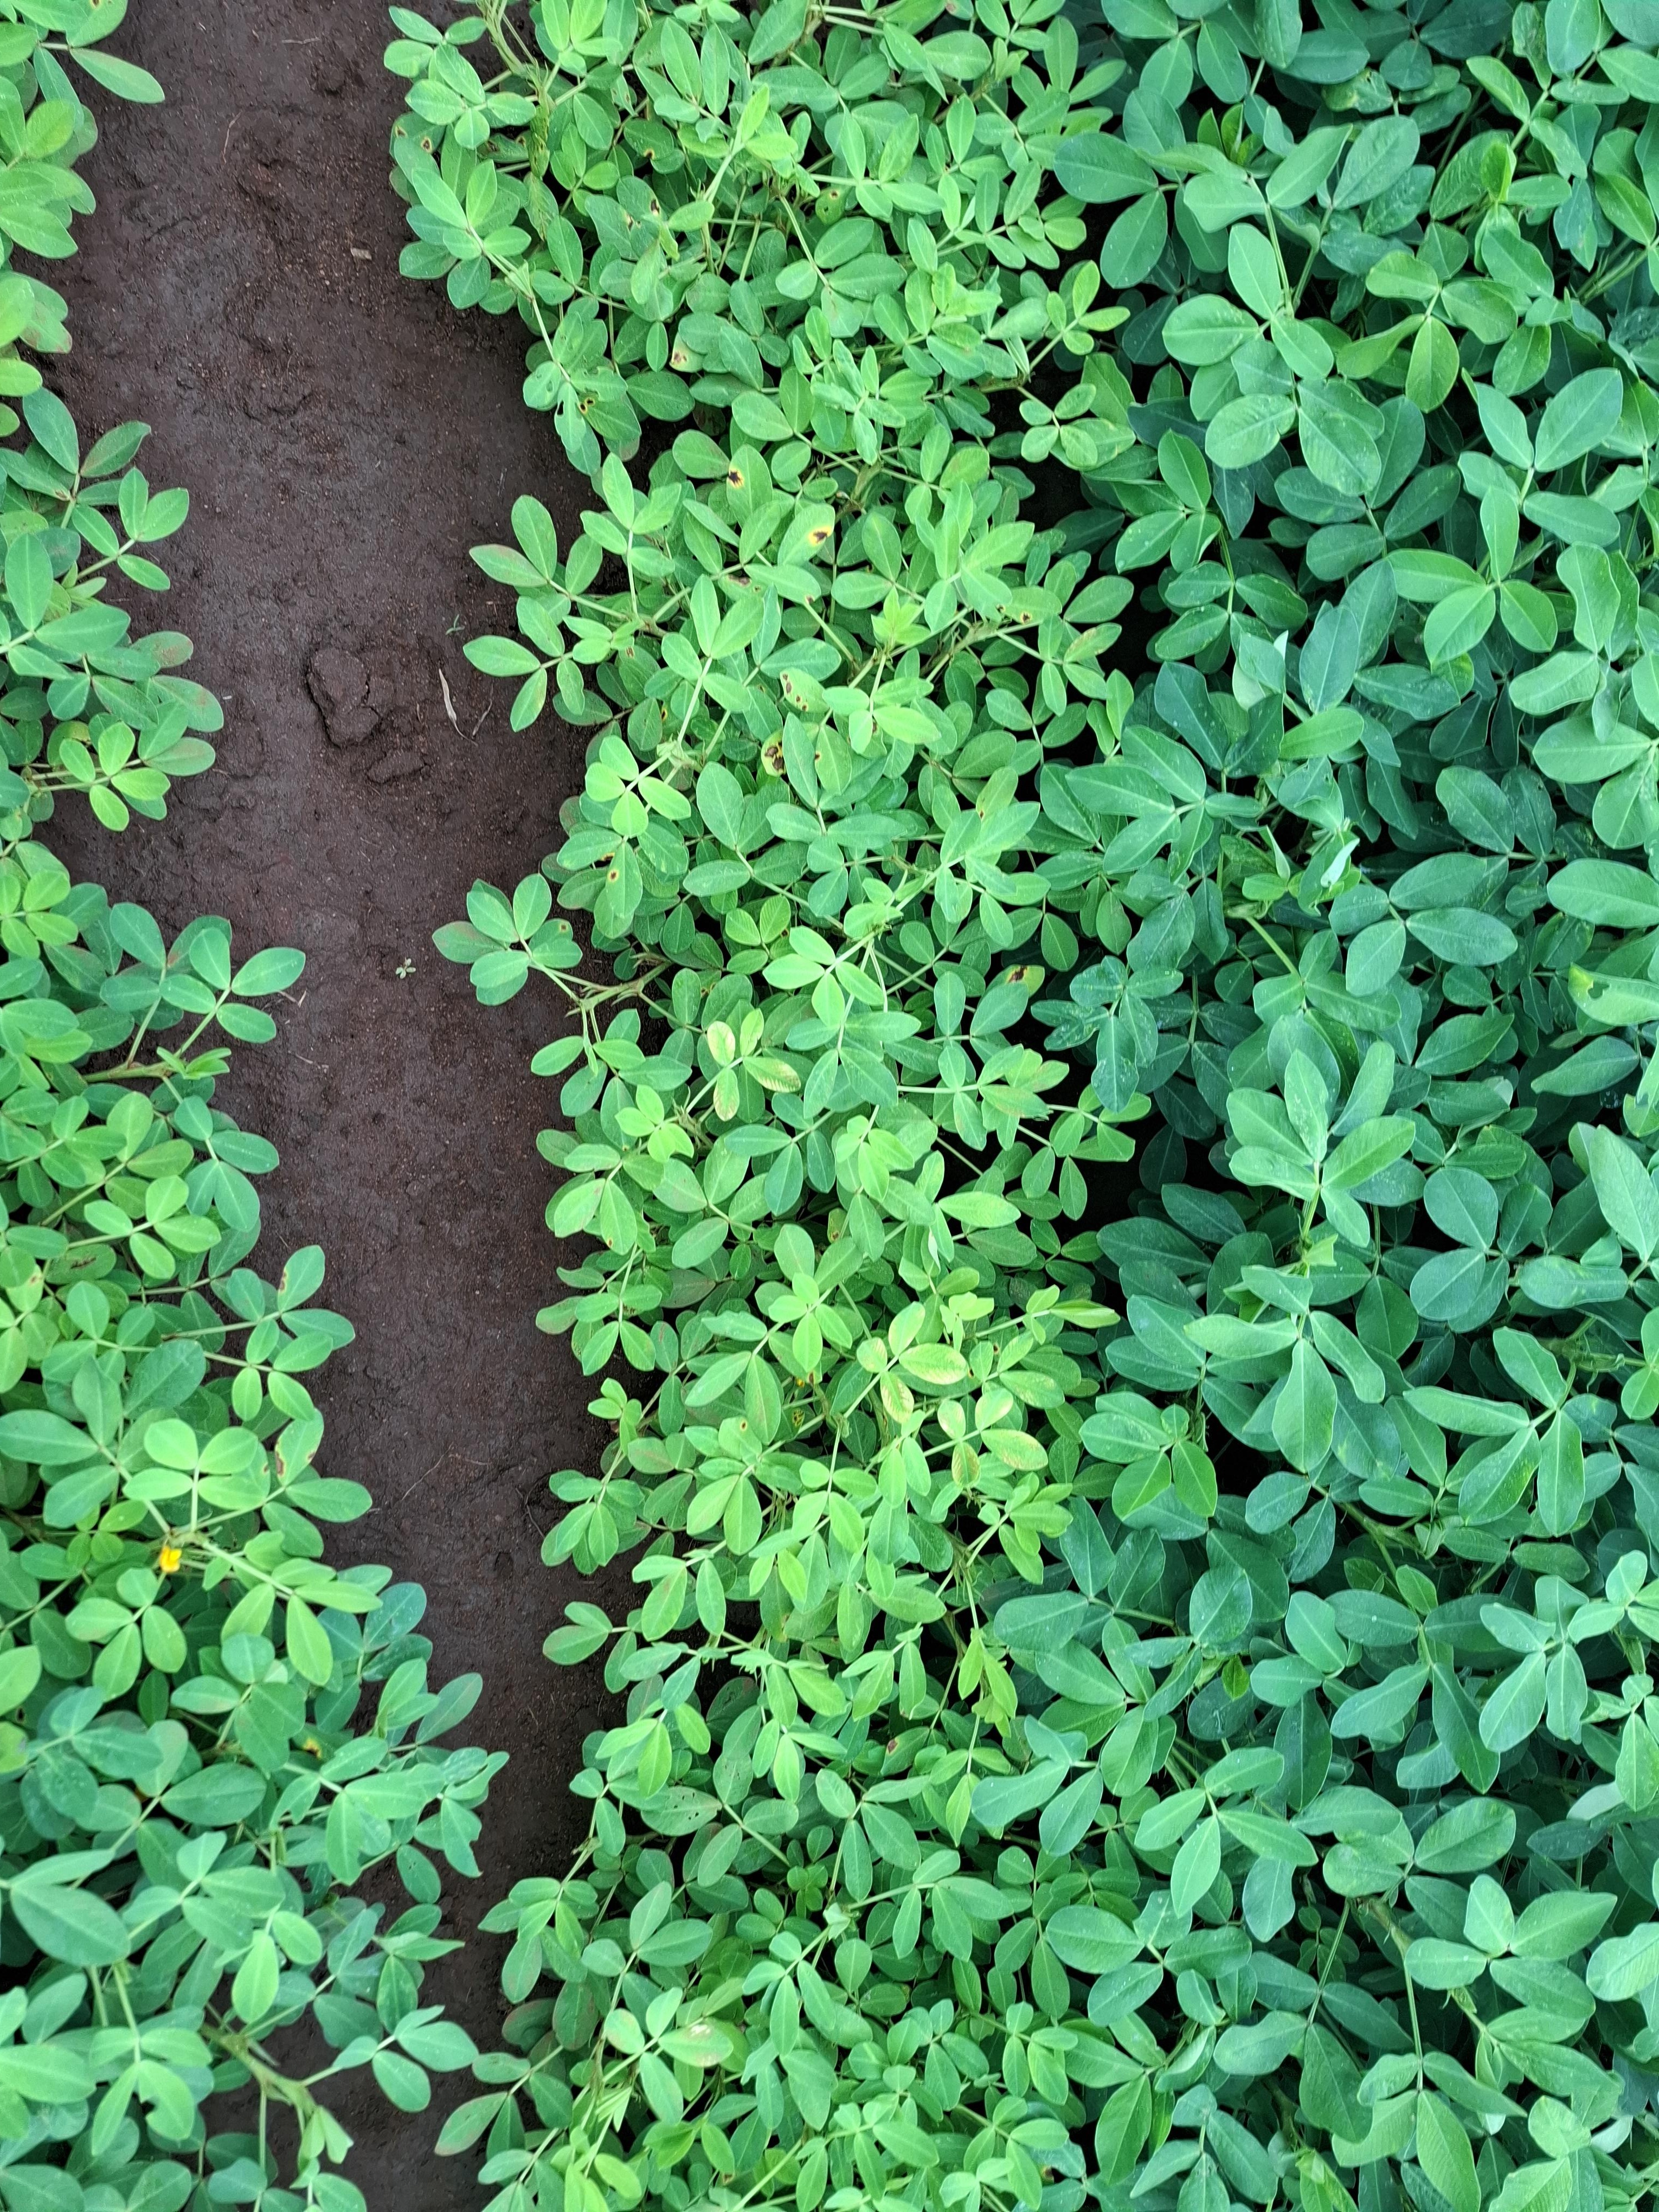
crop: groundnut
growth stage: flowering
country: Kenya
